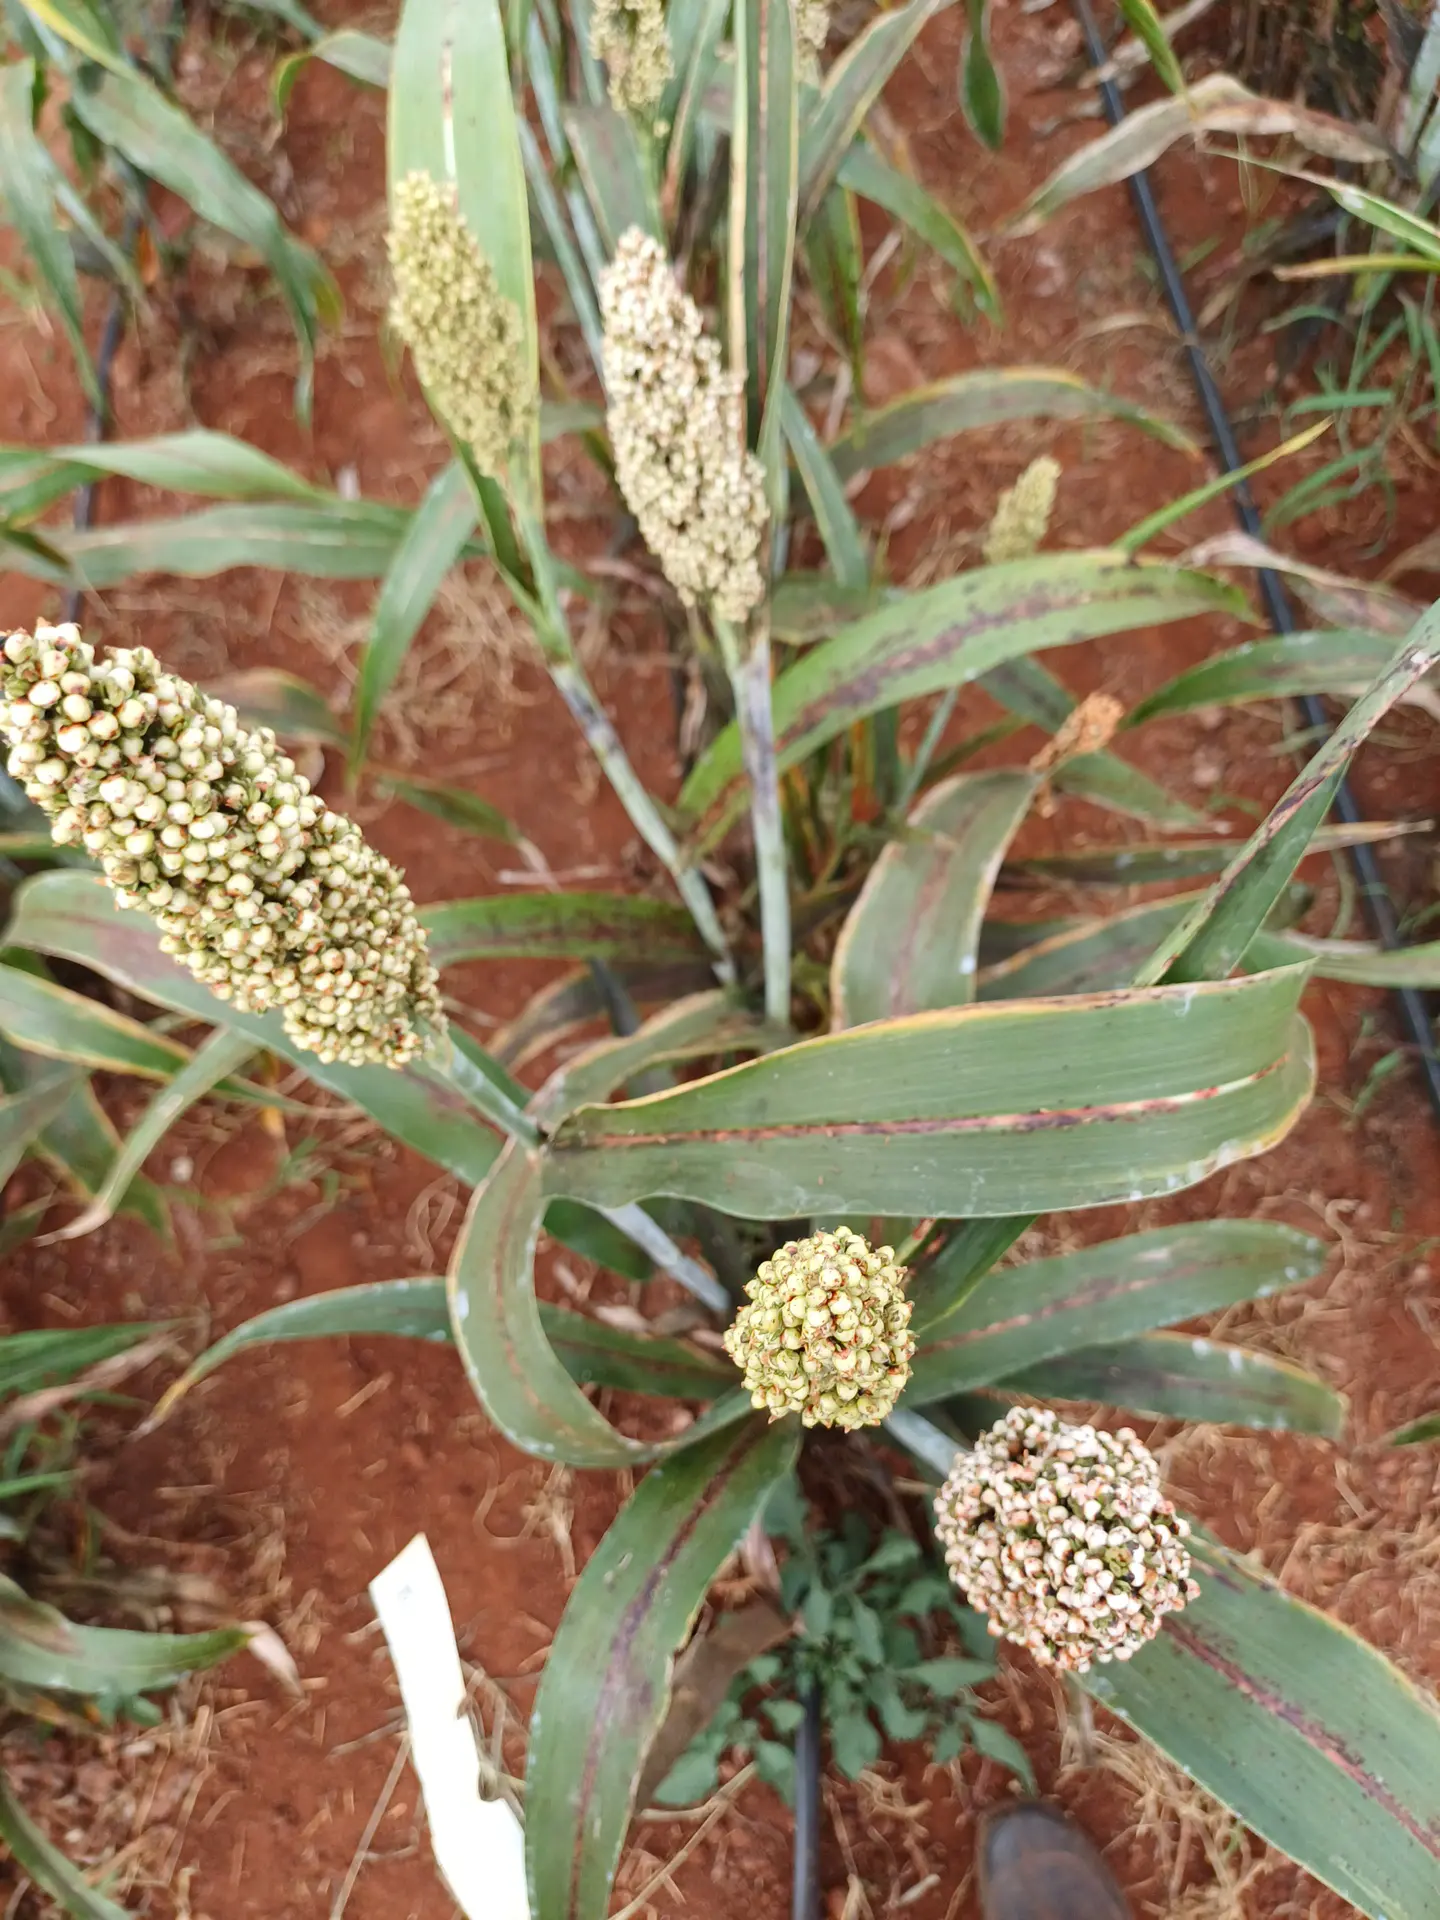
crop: sorghum
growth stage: filling grain
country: Kenya
